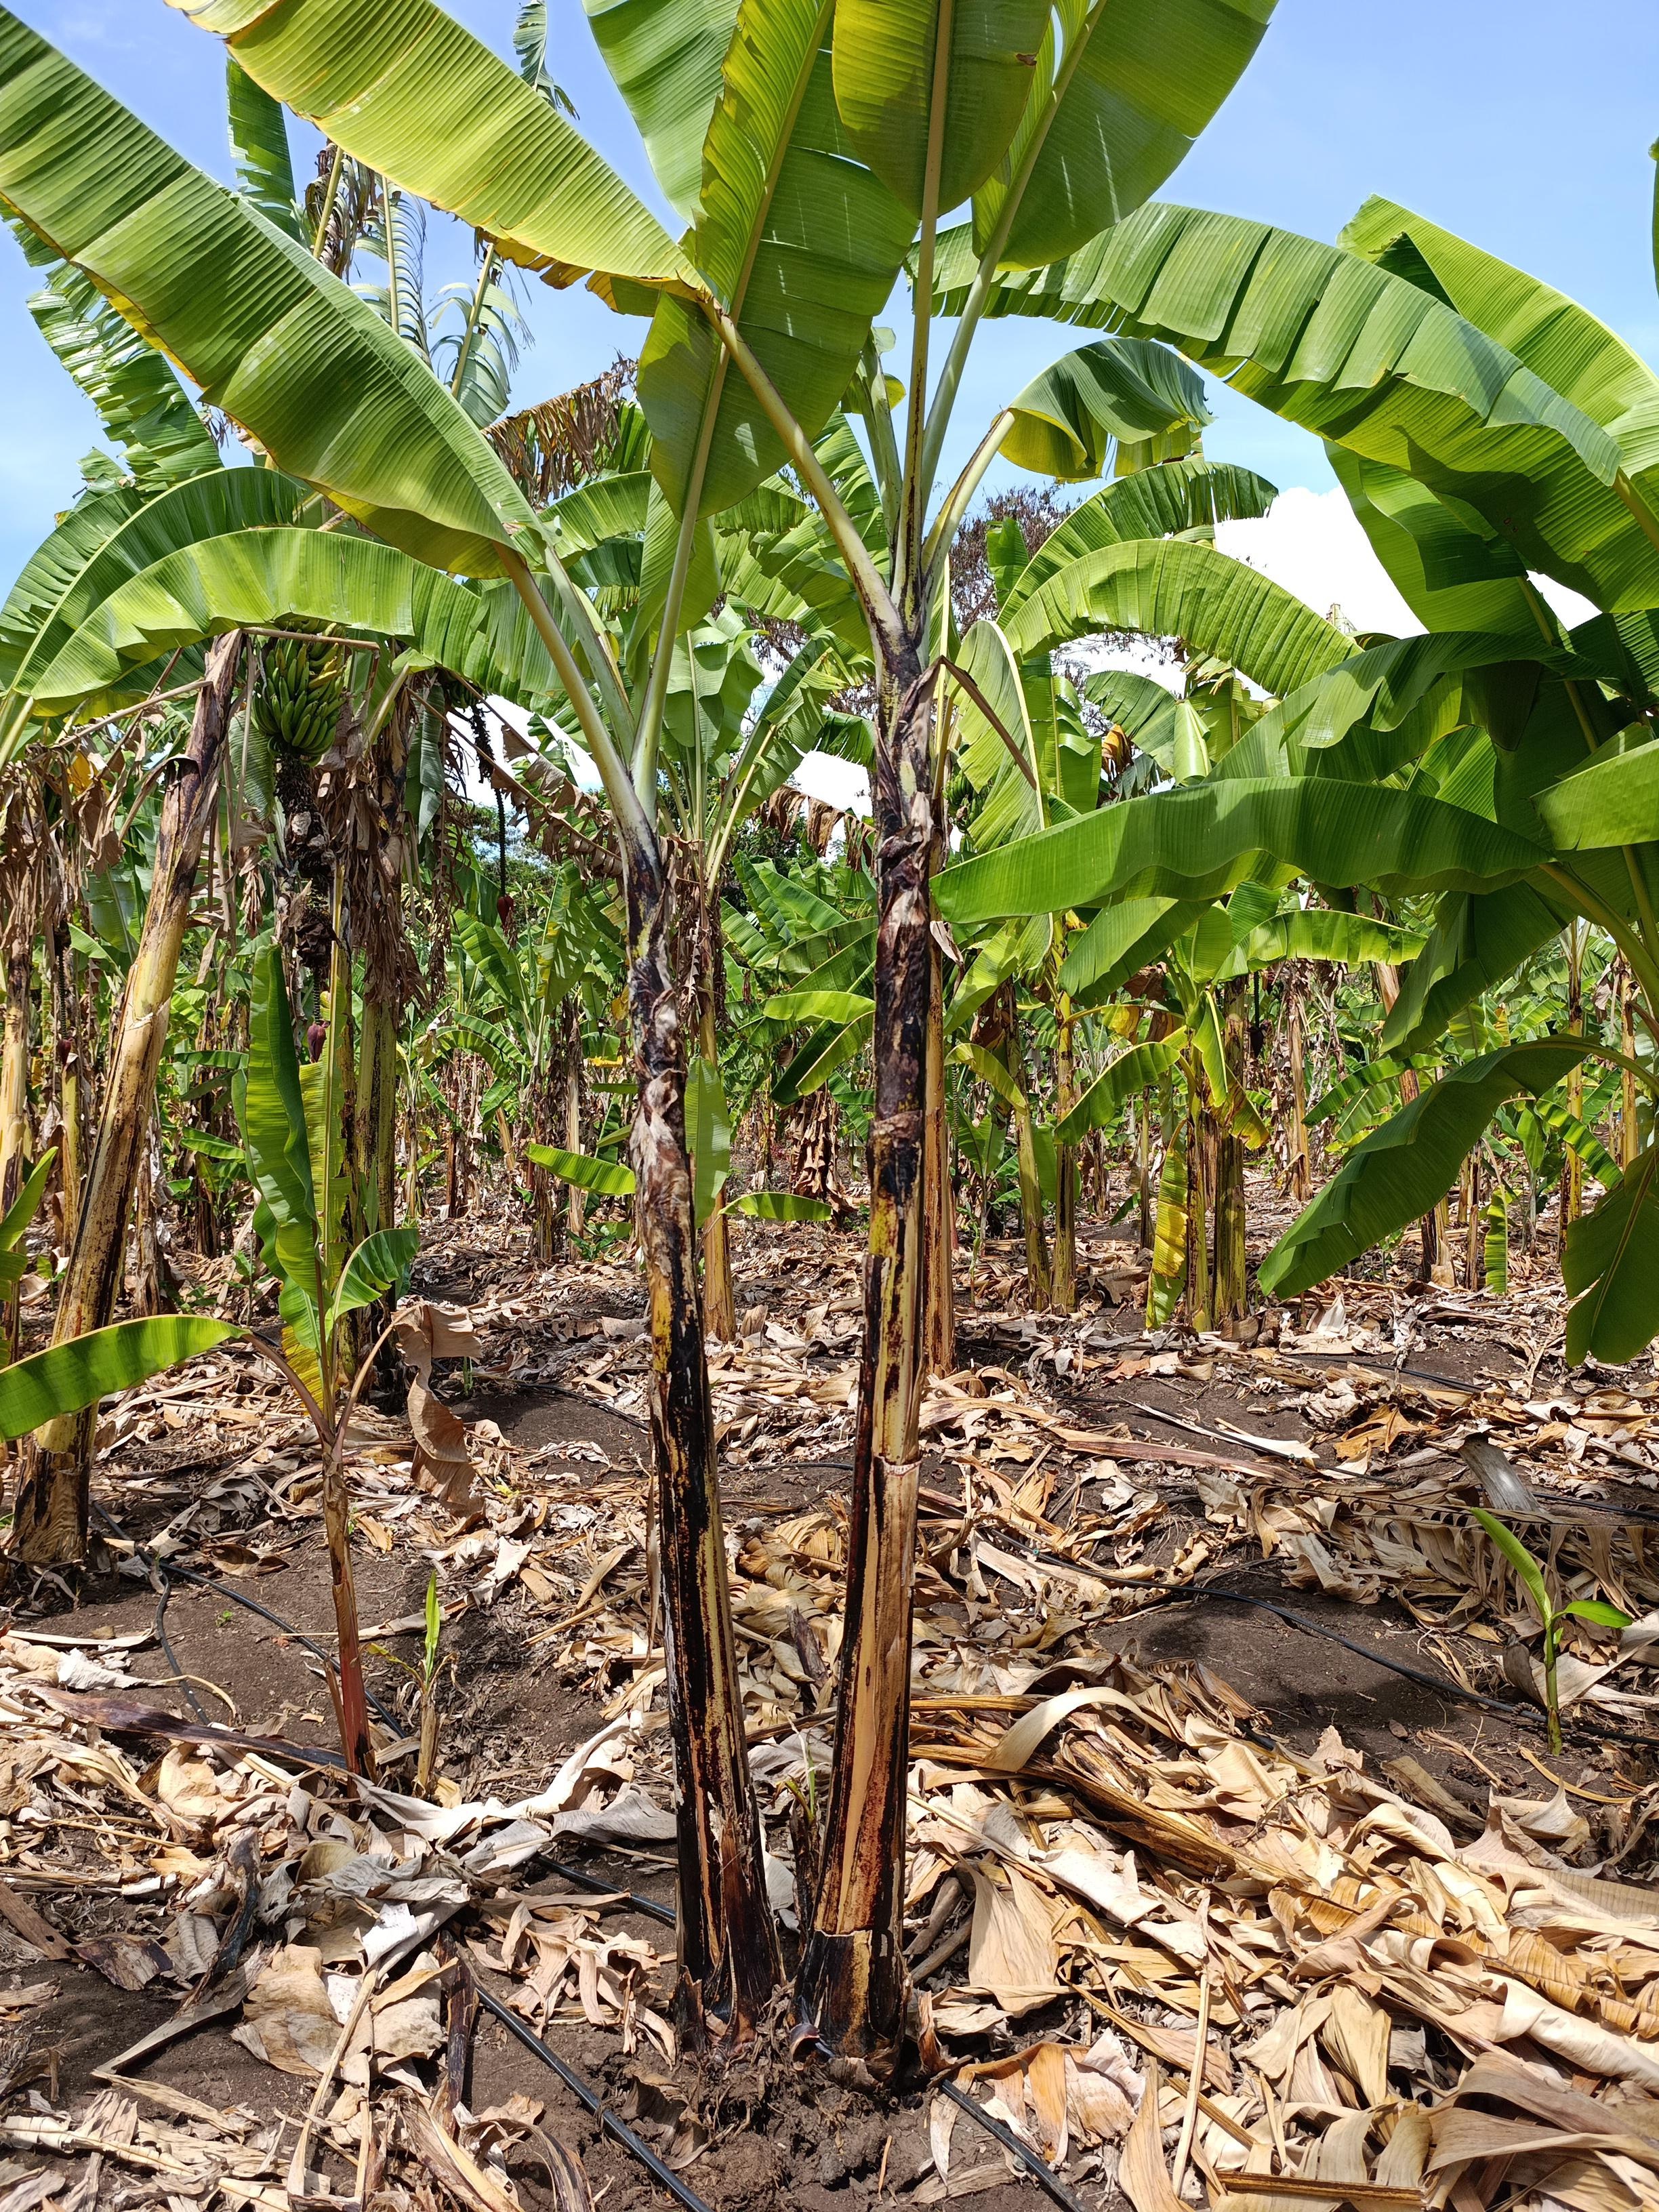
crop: banana
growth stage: vegetative
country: Tanzania
